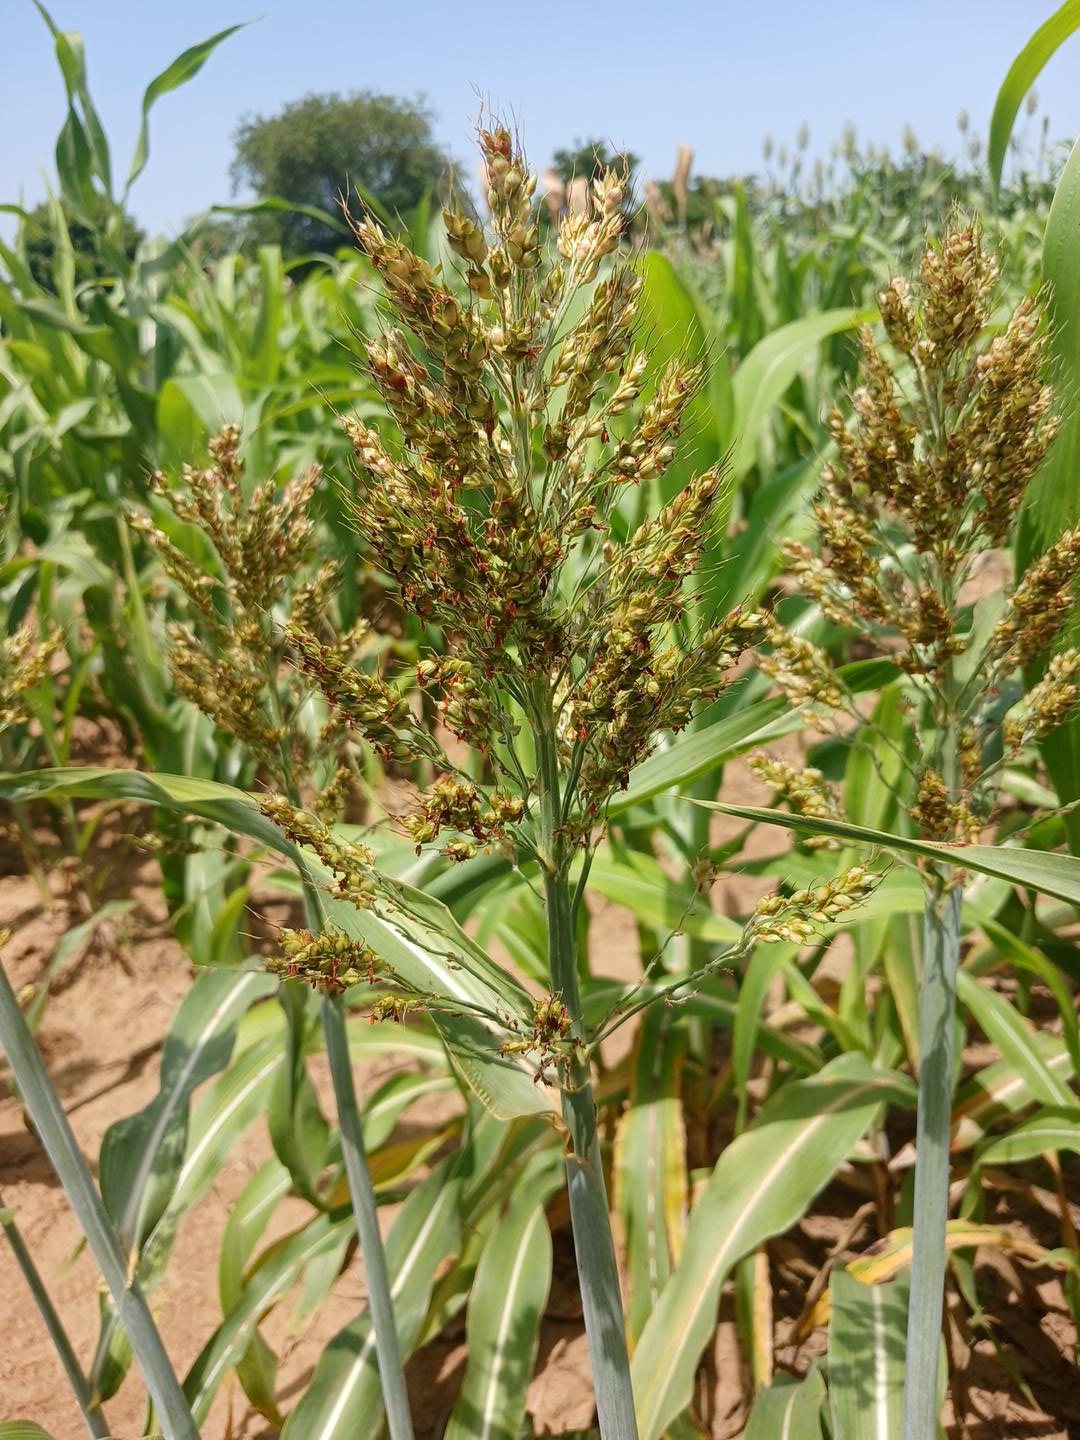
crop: sorghum
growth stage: filling grain
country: Senegal
